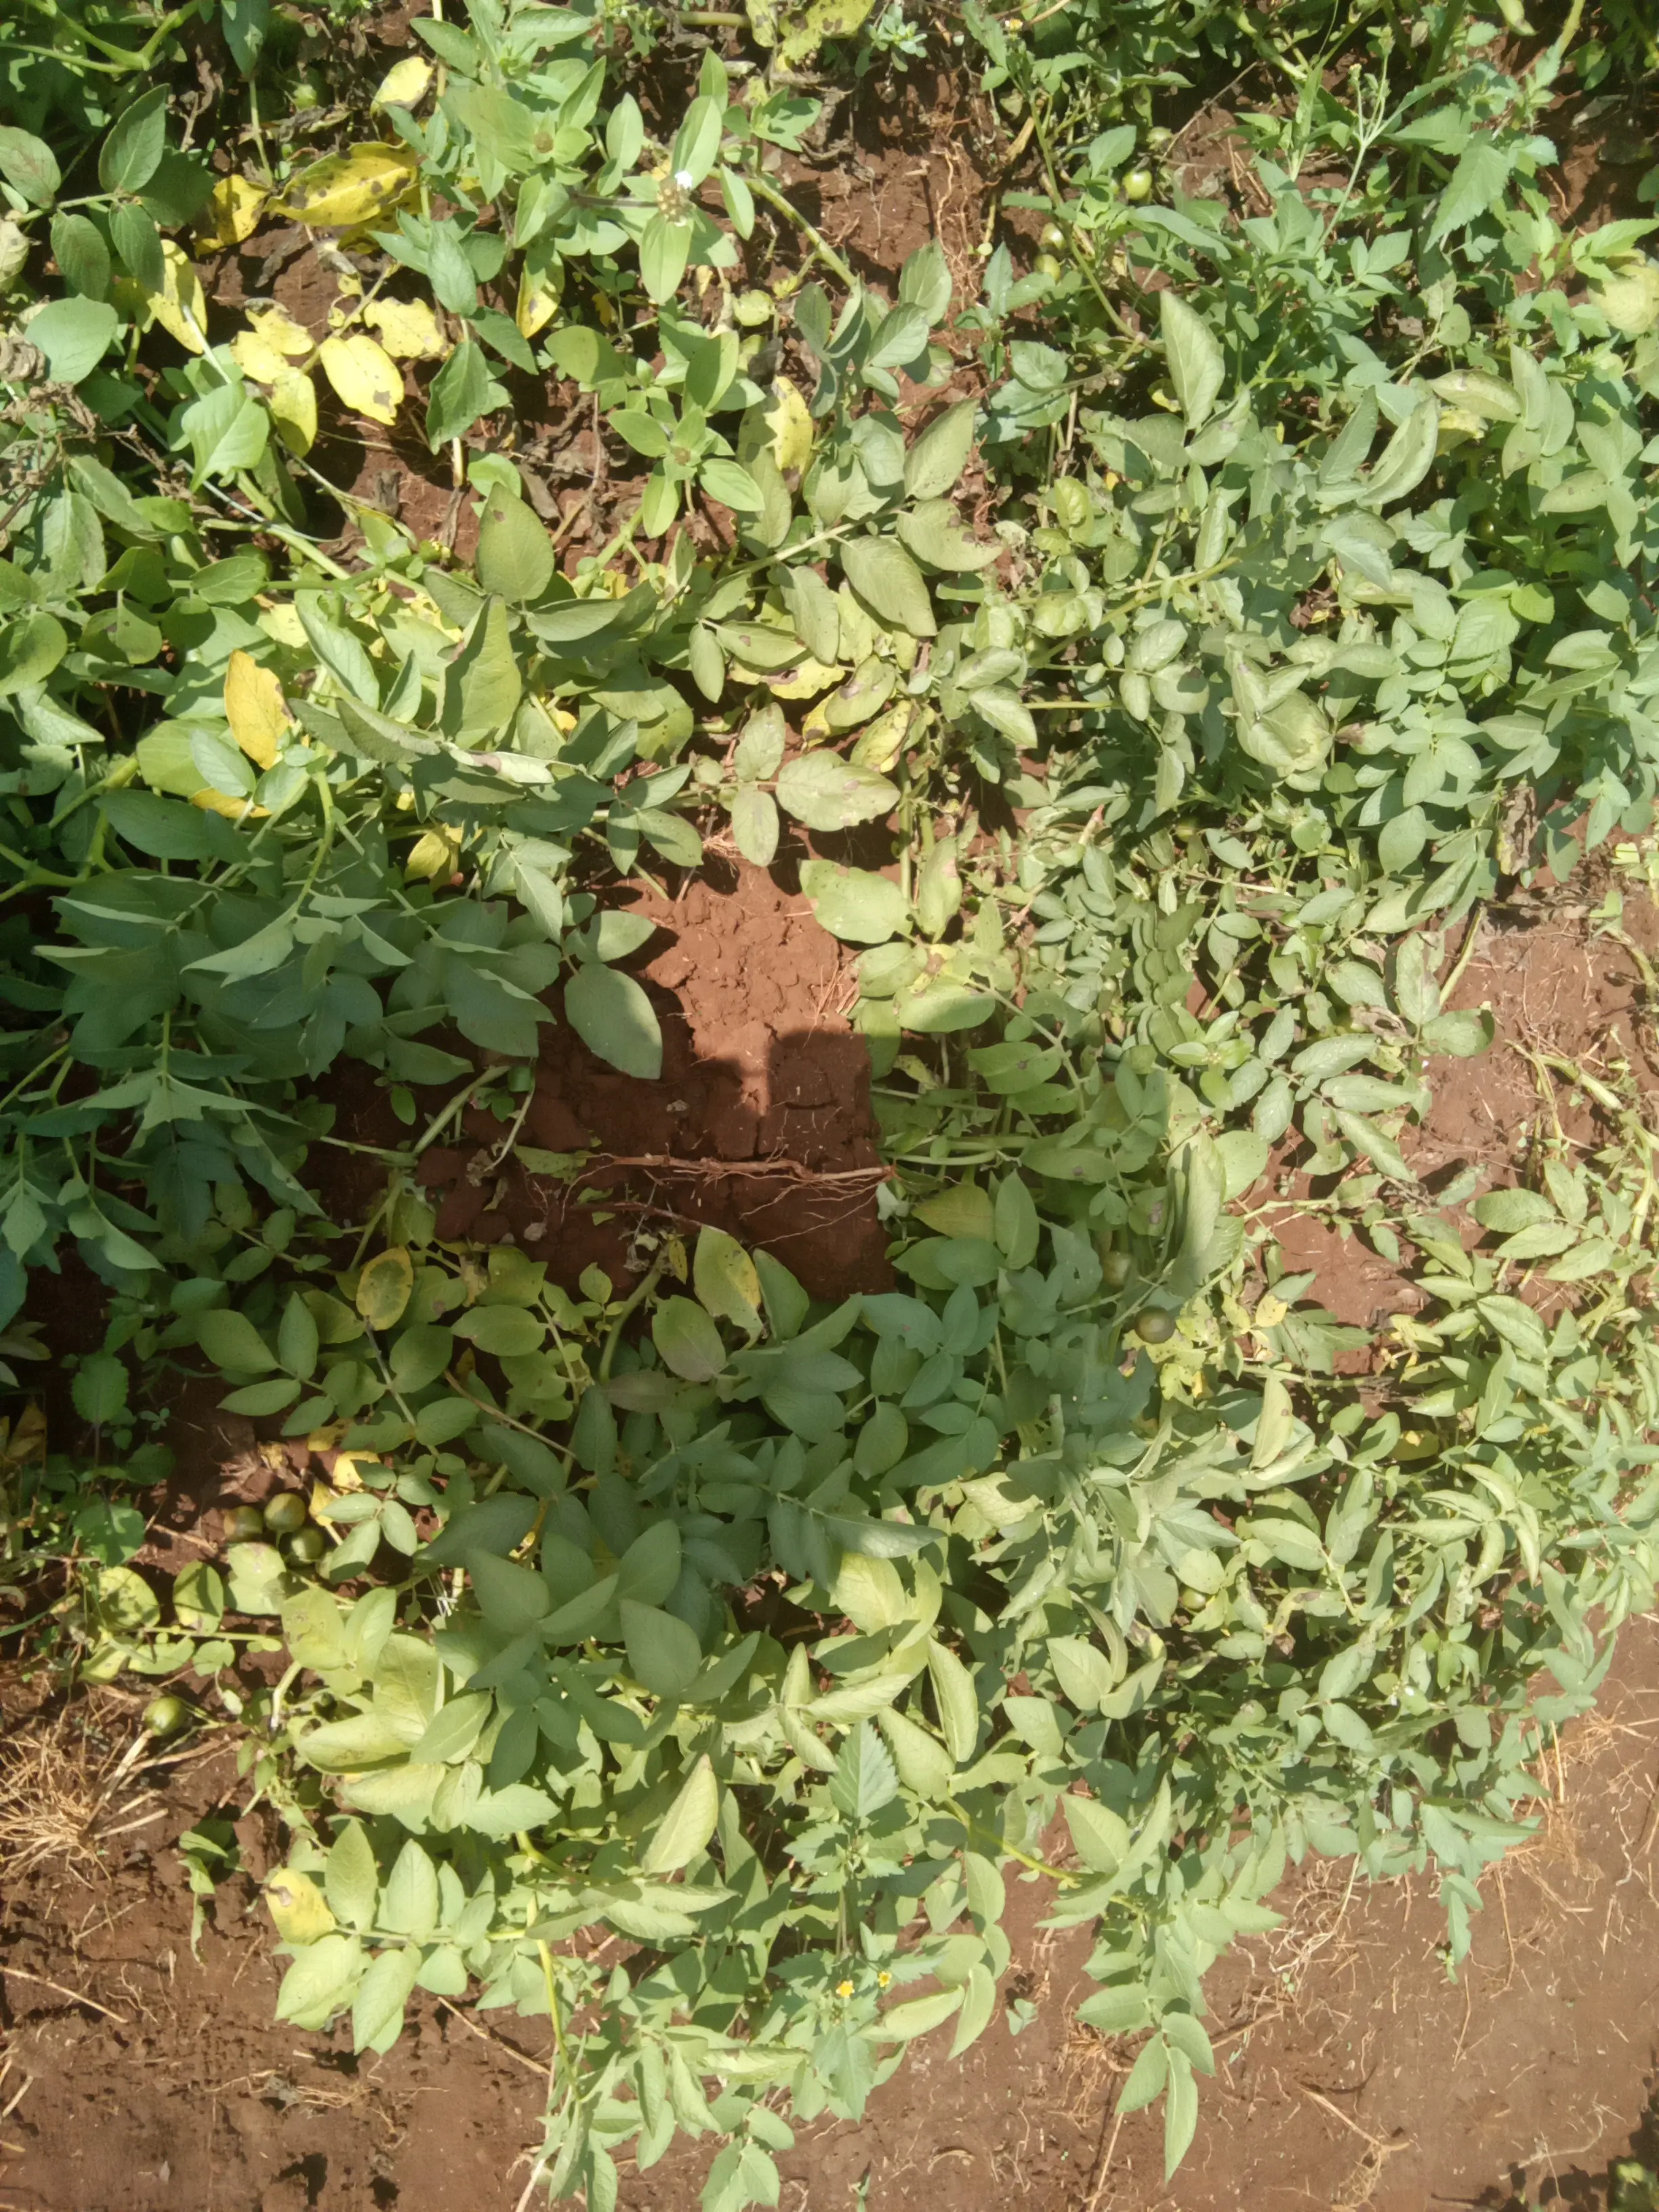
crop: potato
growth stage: harvest maturity
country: Kenya
